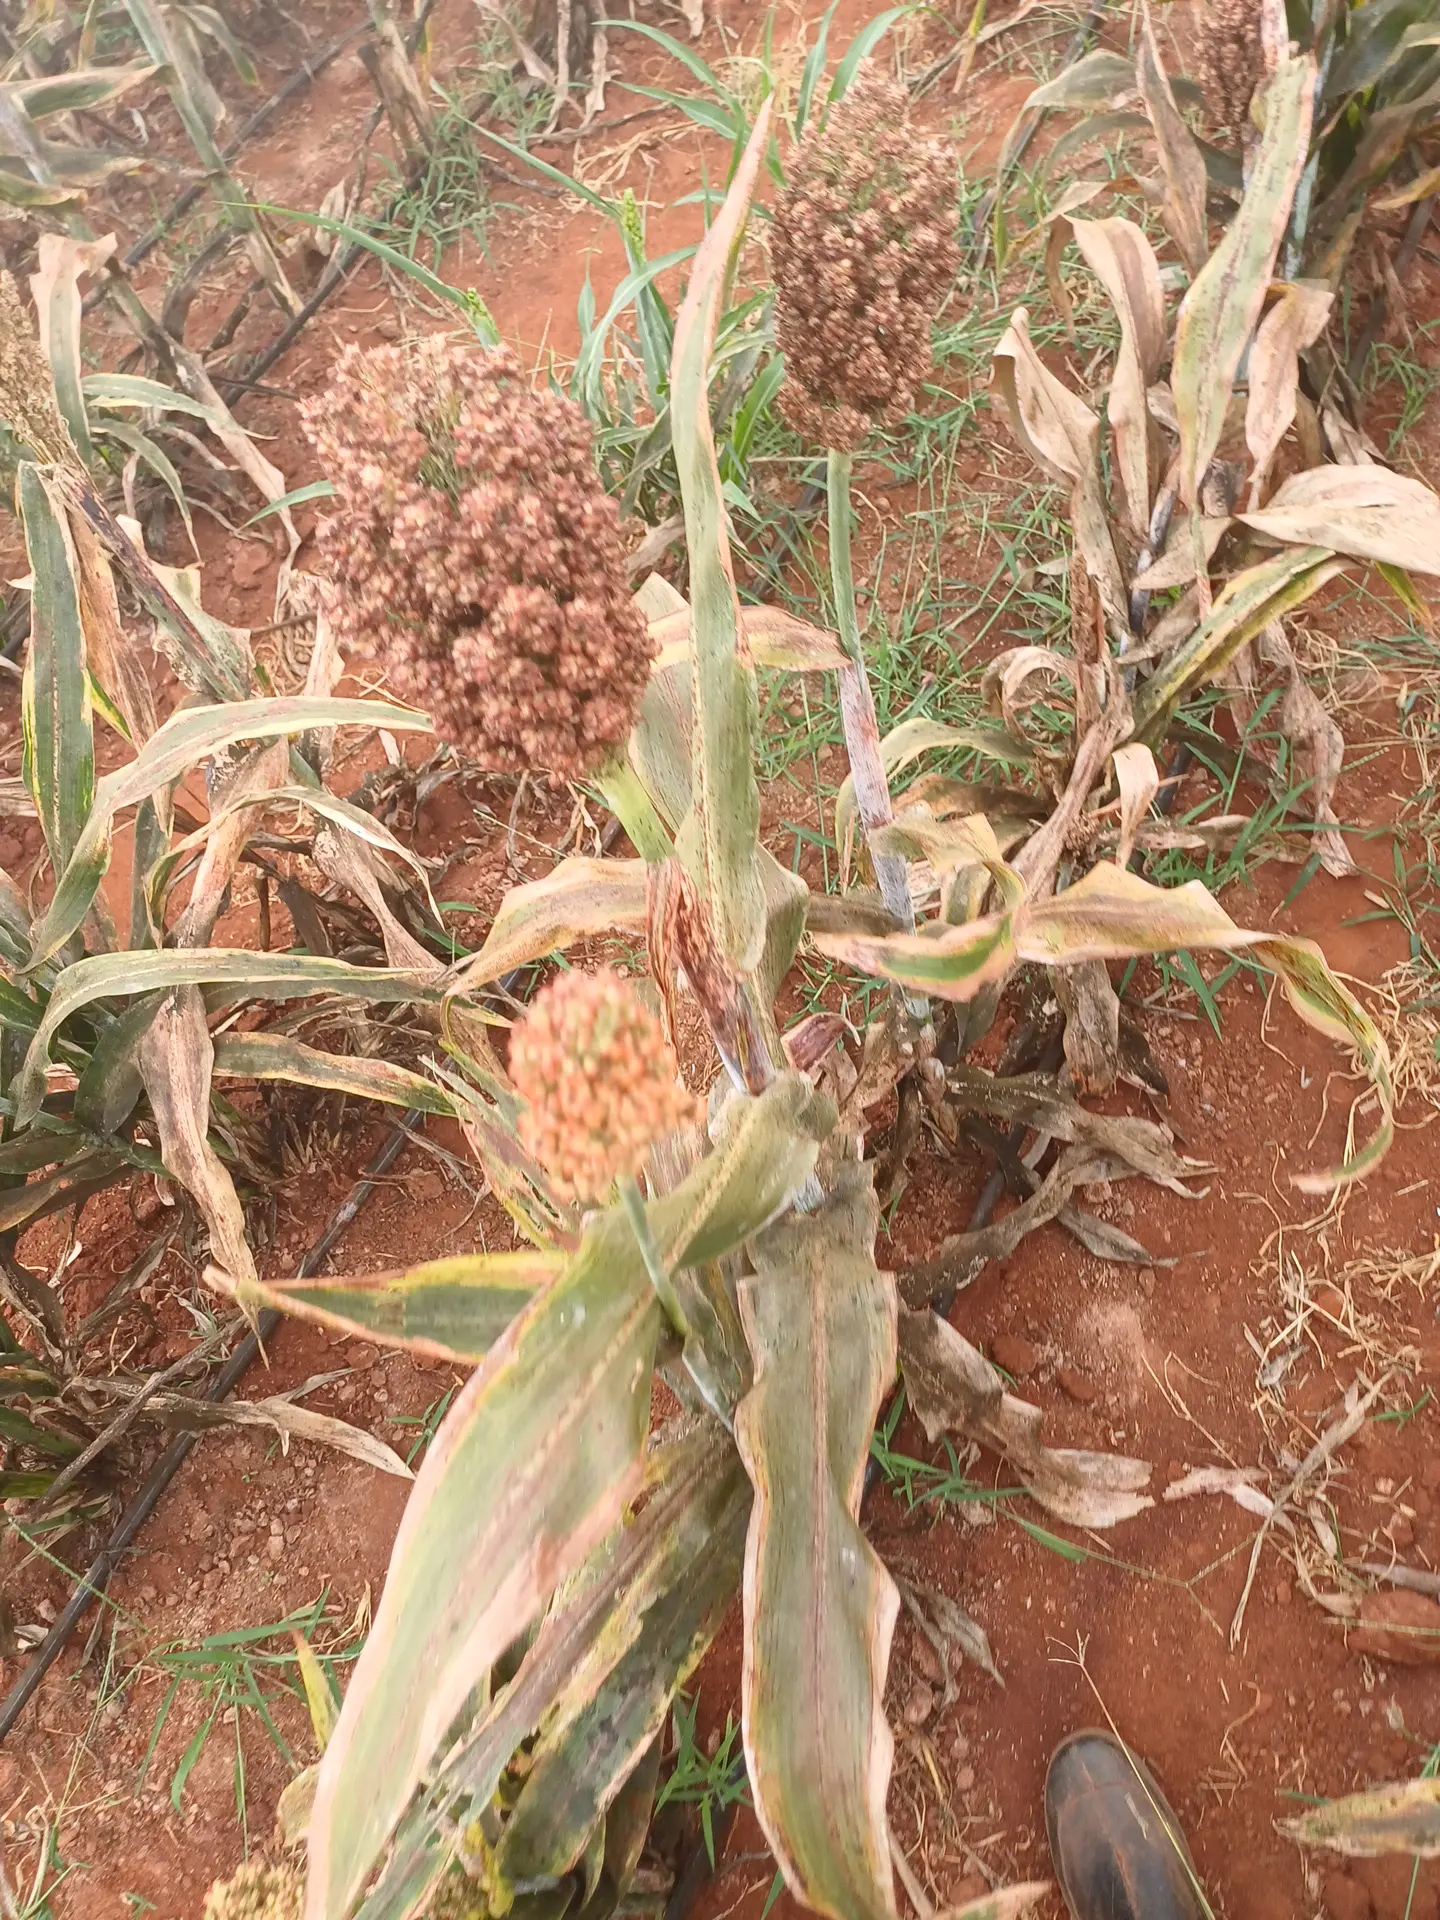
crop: sorghum
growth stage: maturity
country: Kenya
